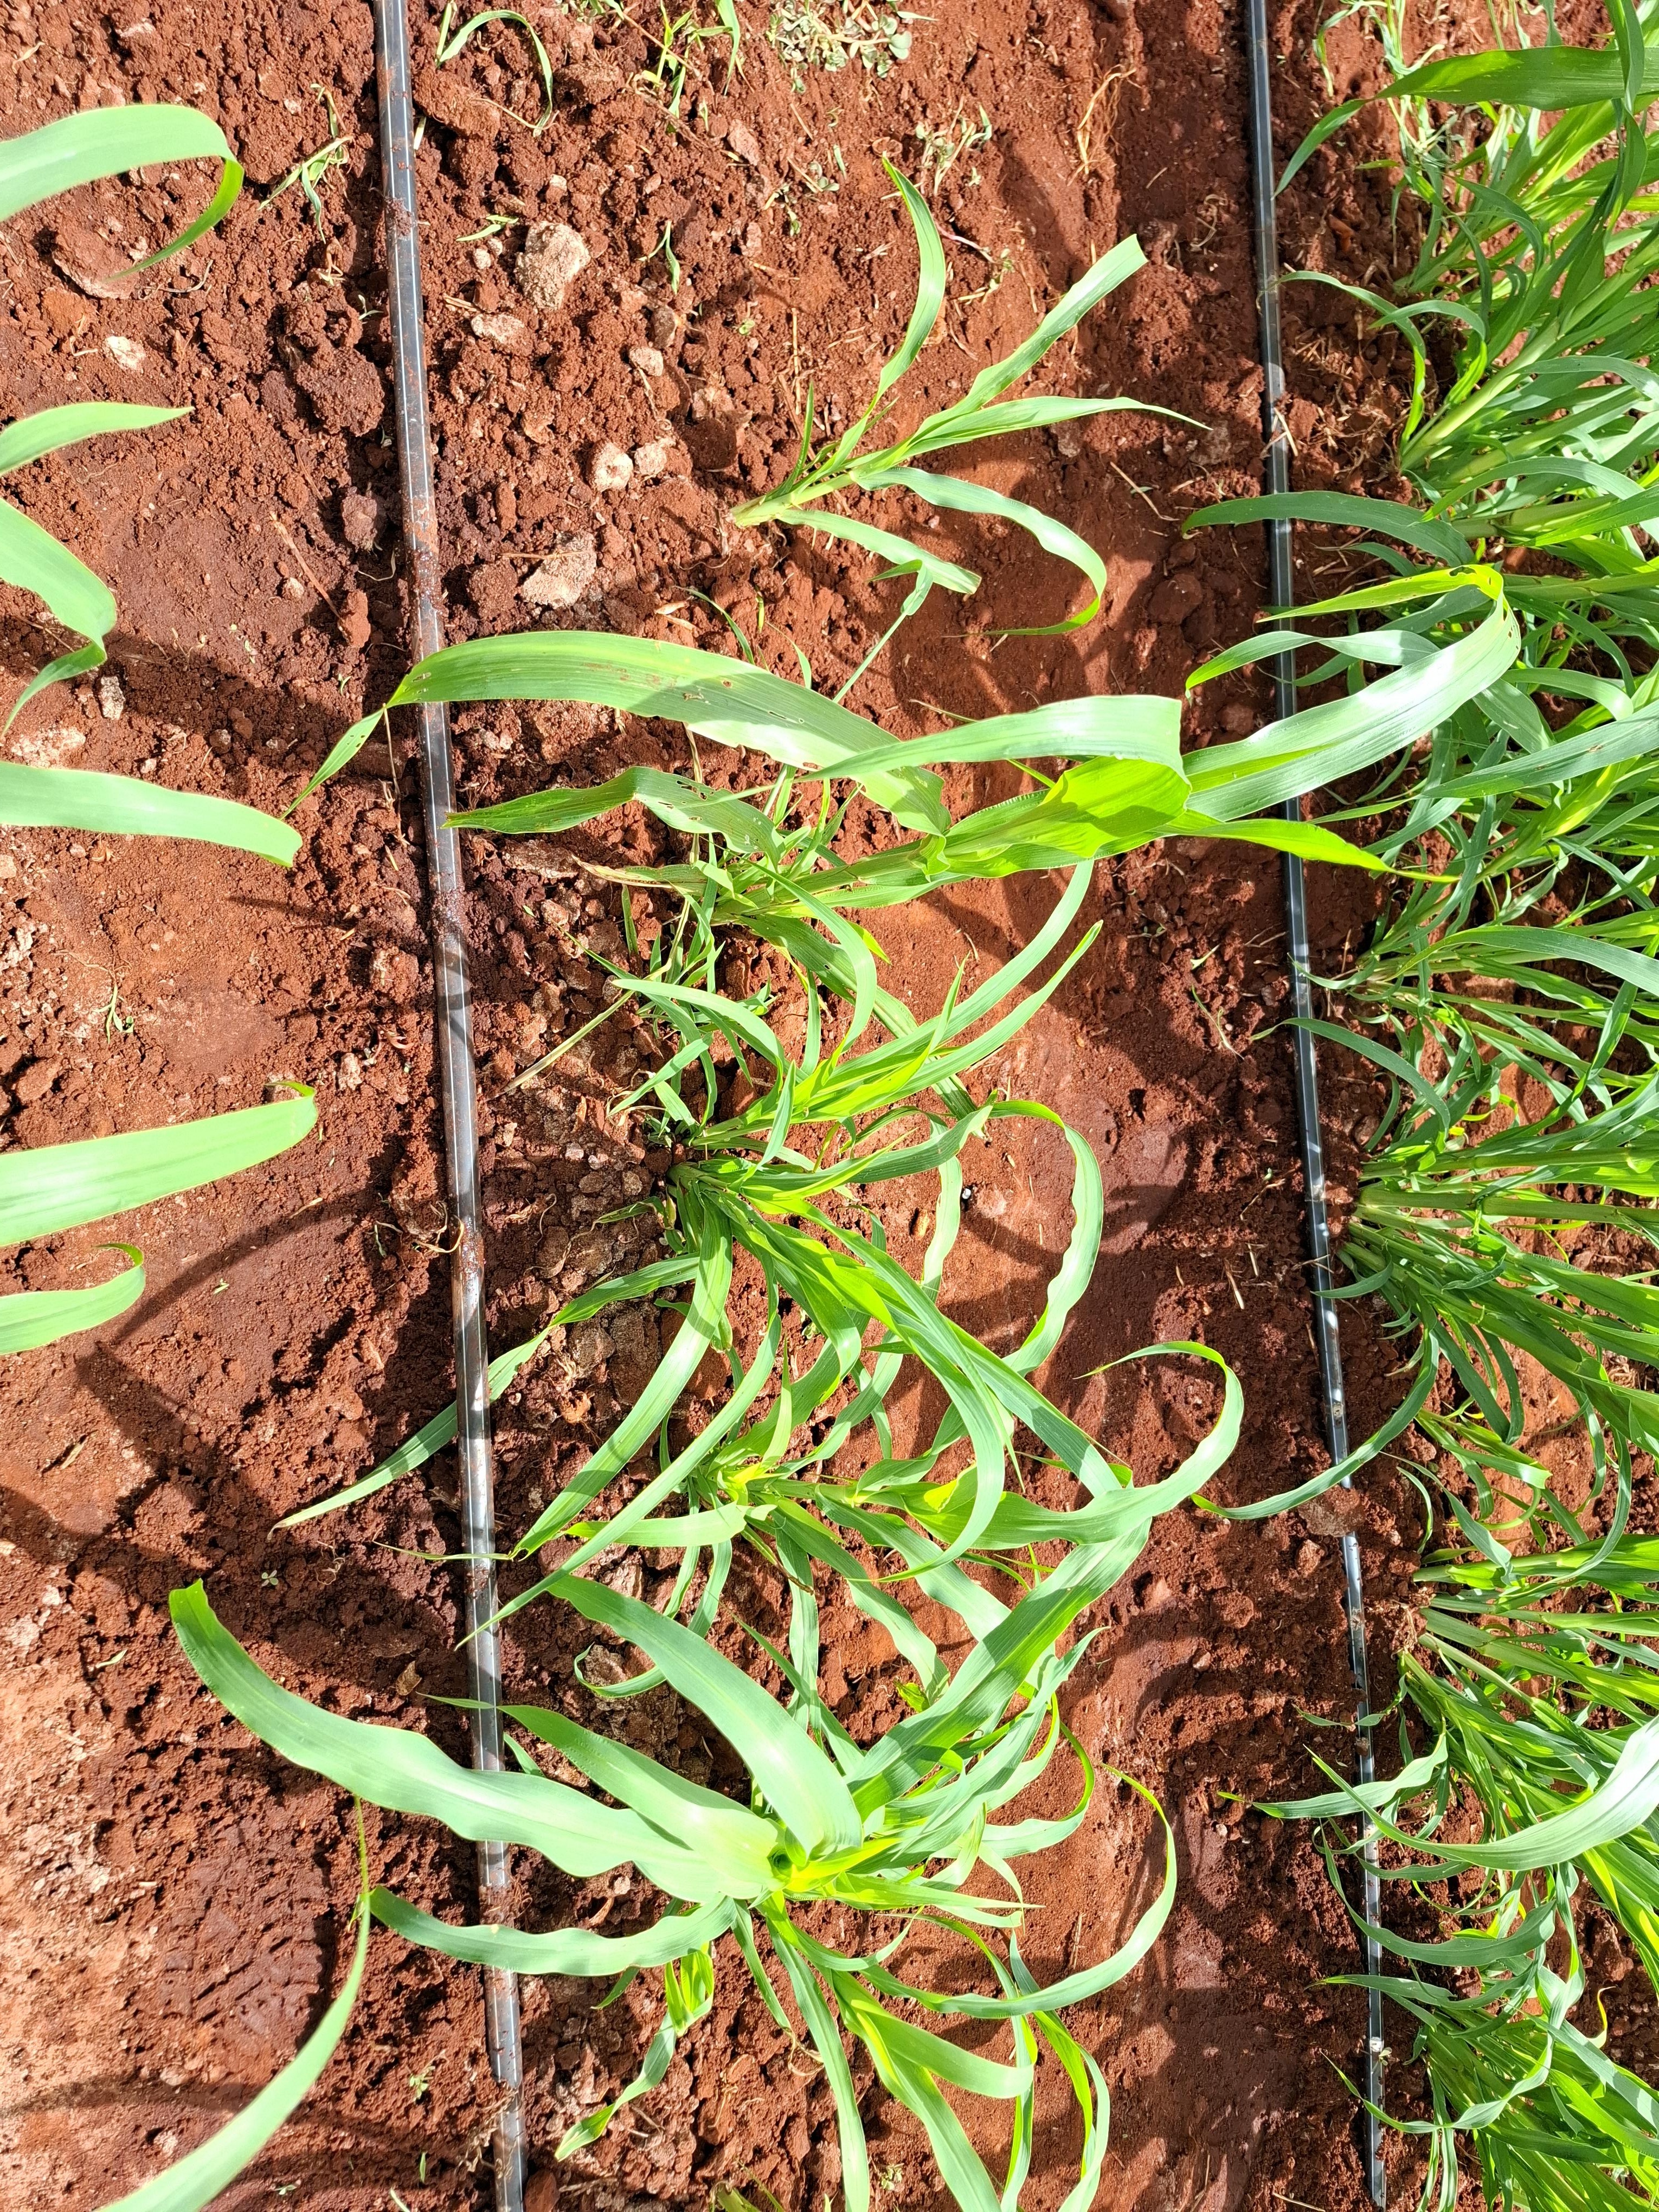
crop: pearl millet
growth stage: elongation stem
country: Kenya
